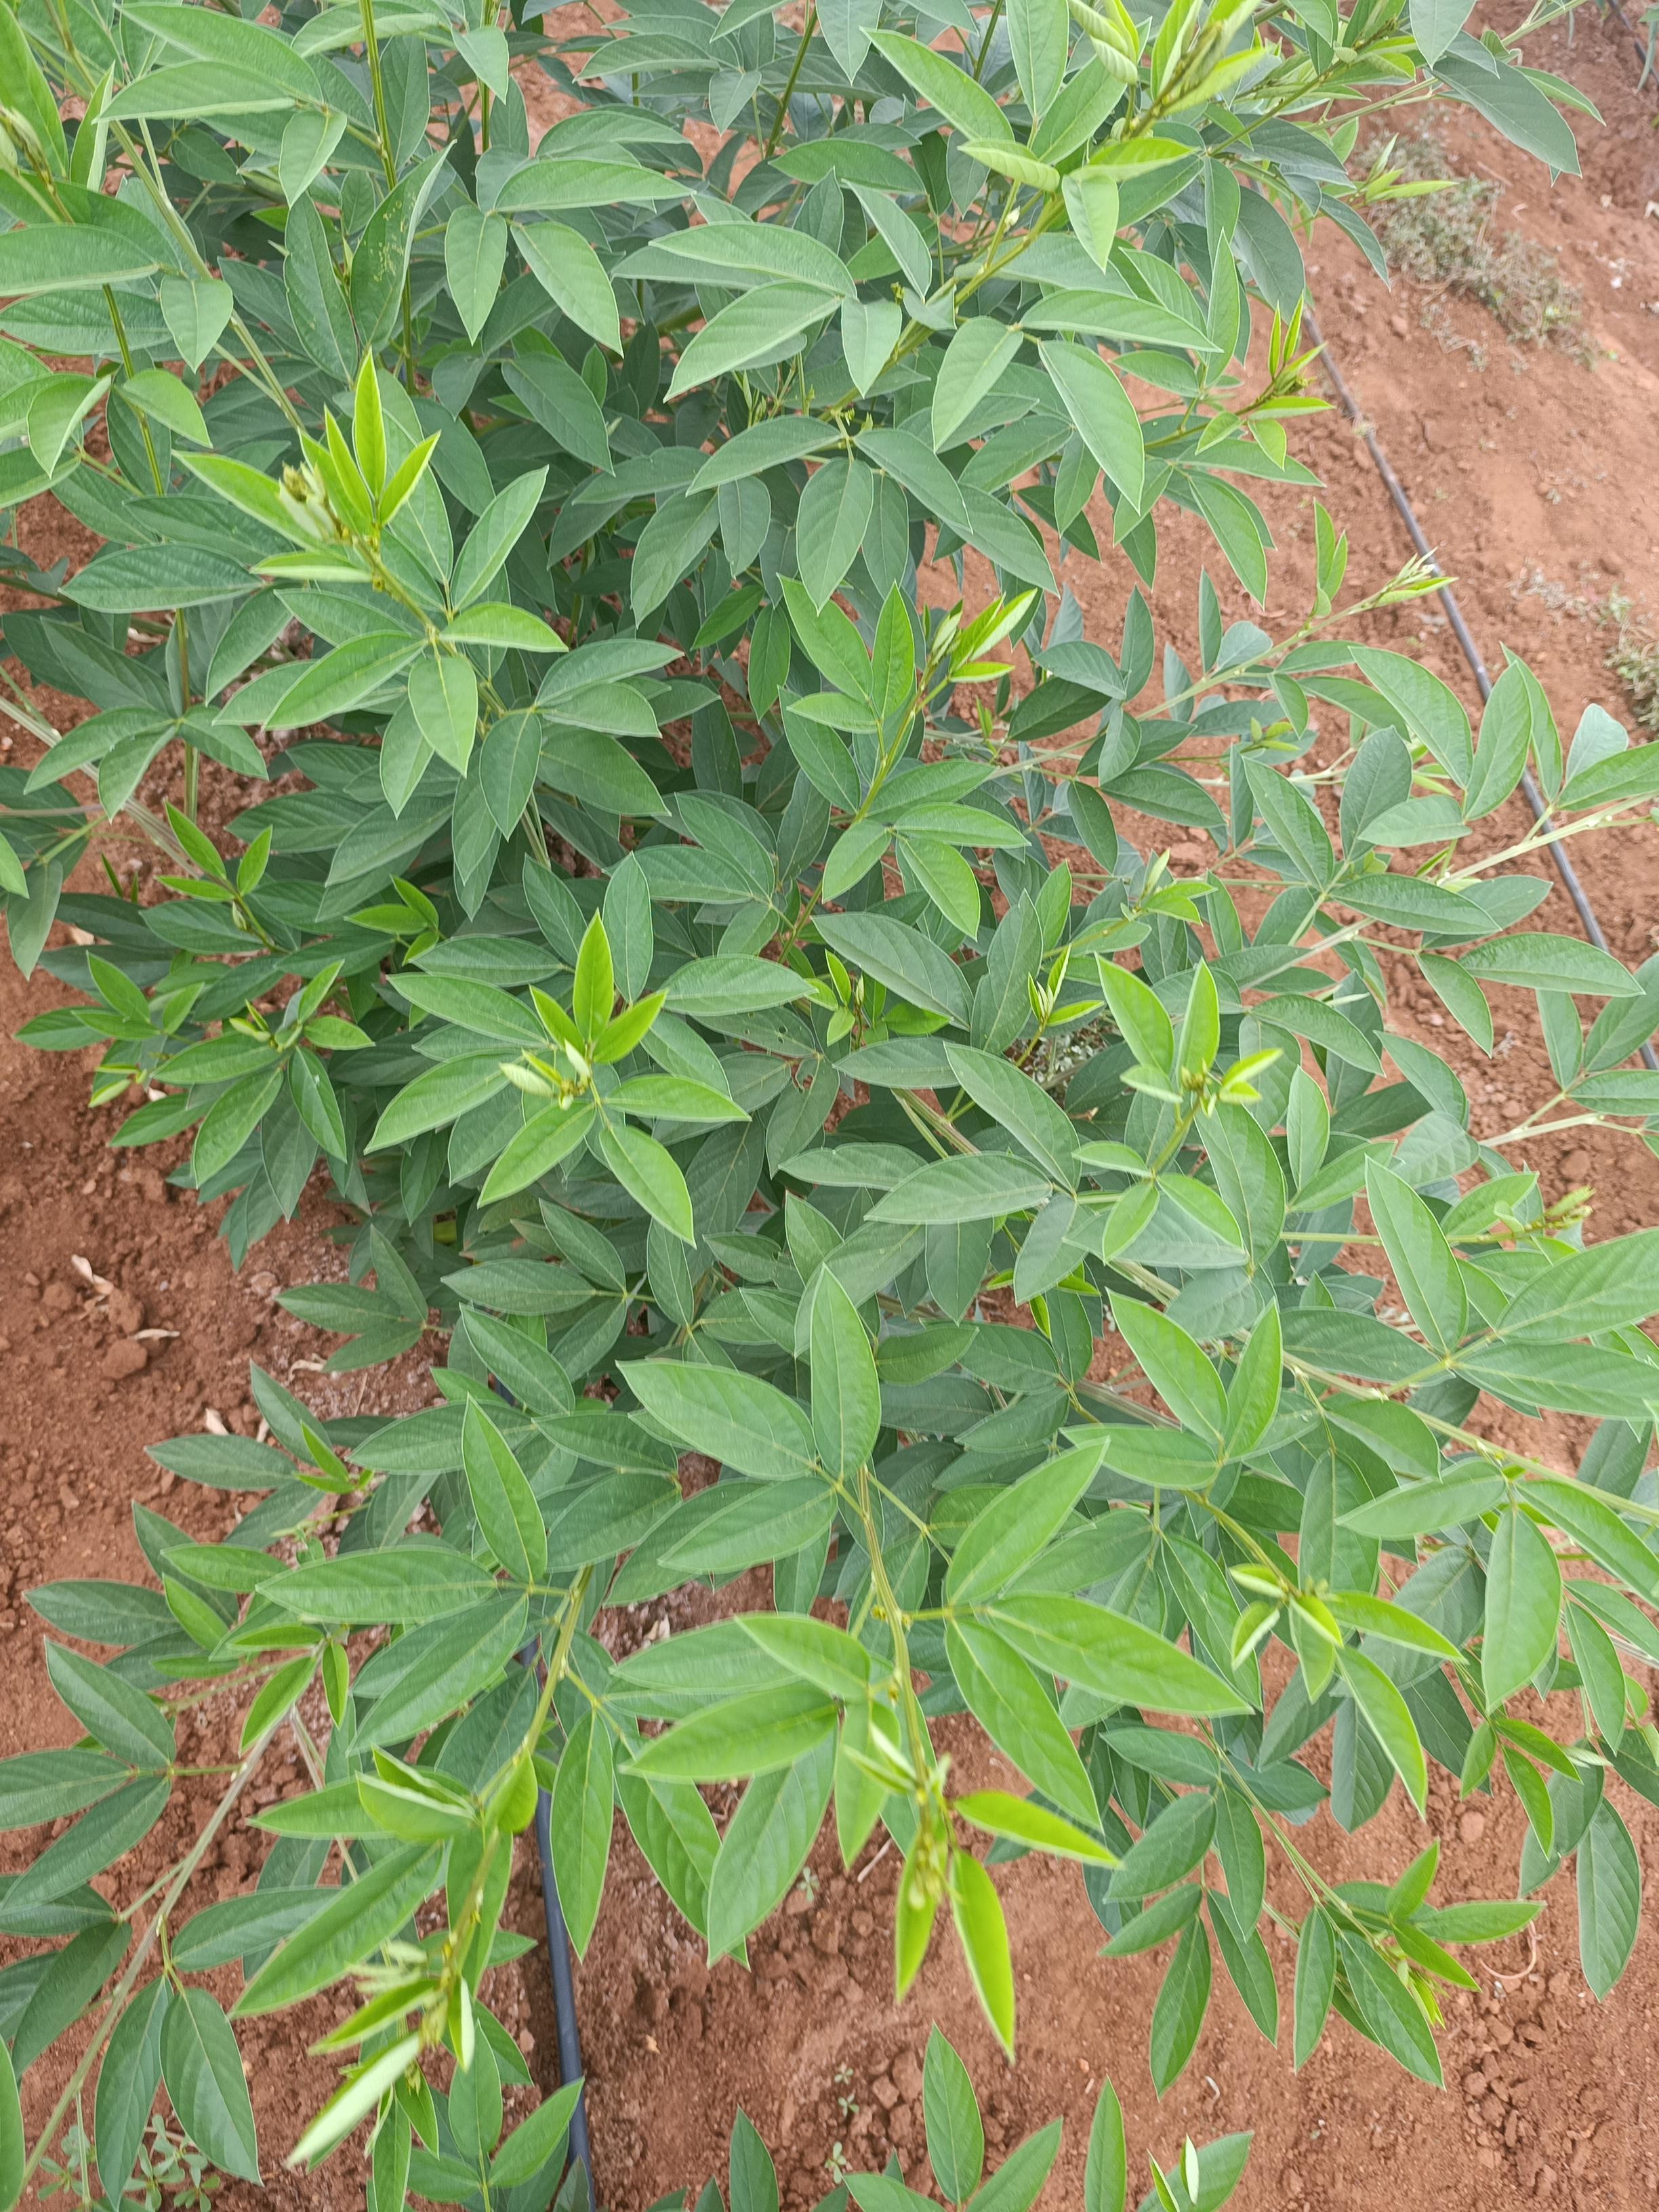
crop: pigeonpea
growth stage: vegetative
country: Kenya
